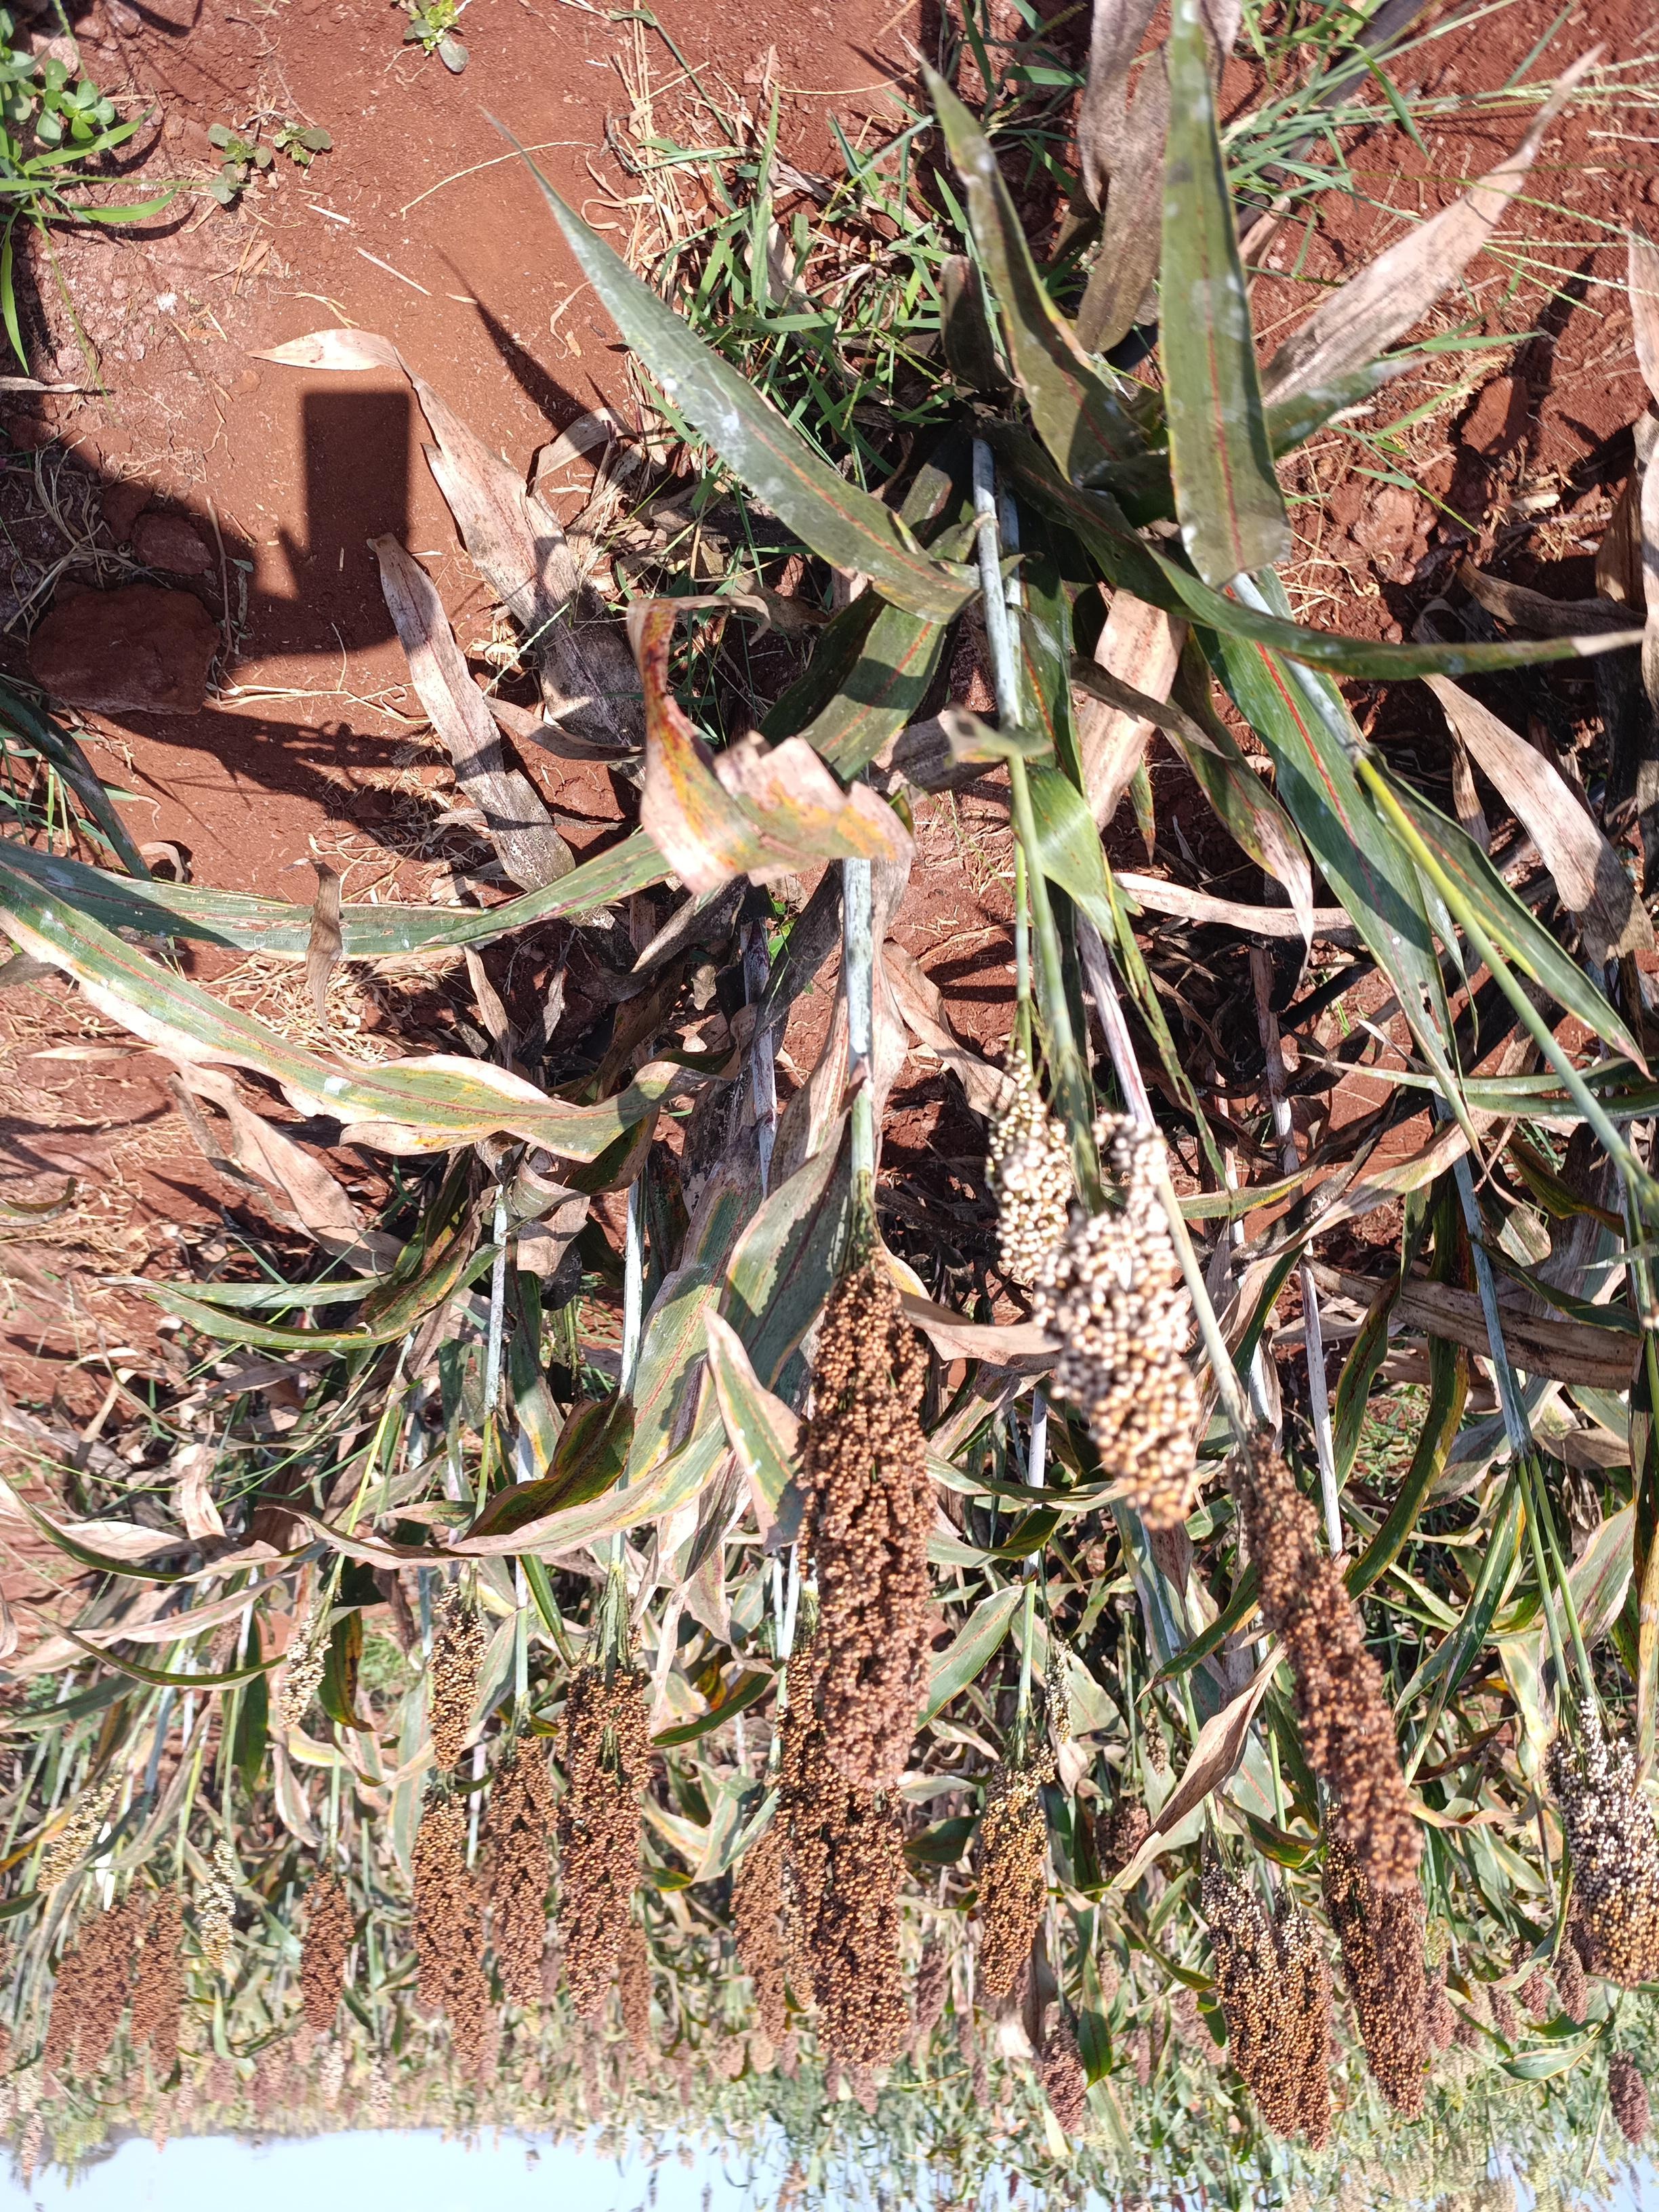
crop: sorghum
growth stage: maturity
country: Kenya
